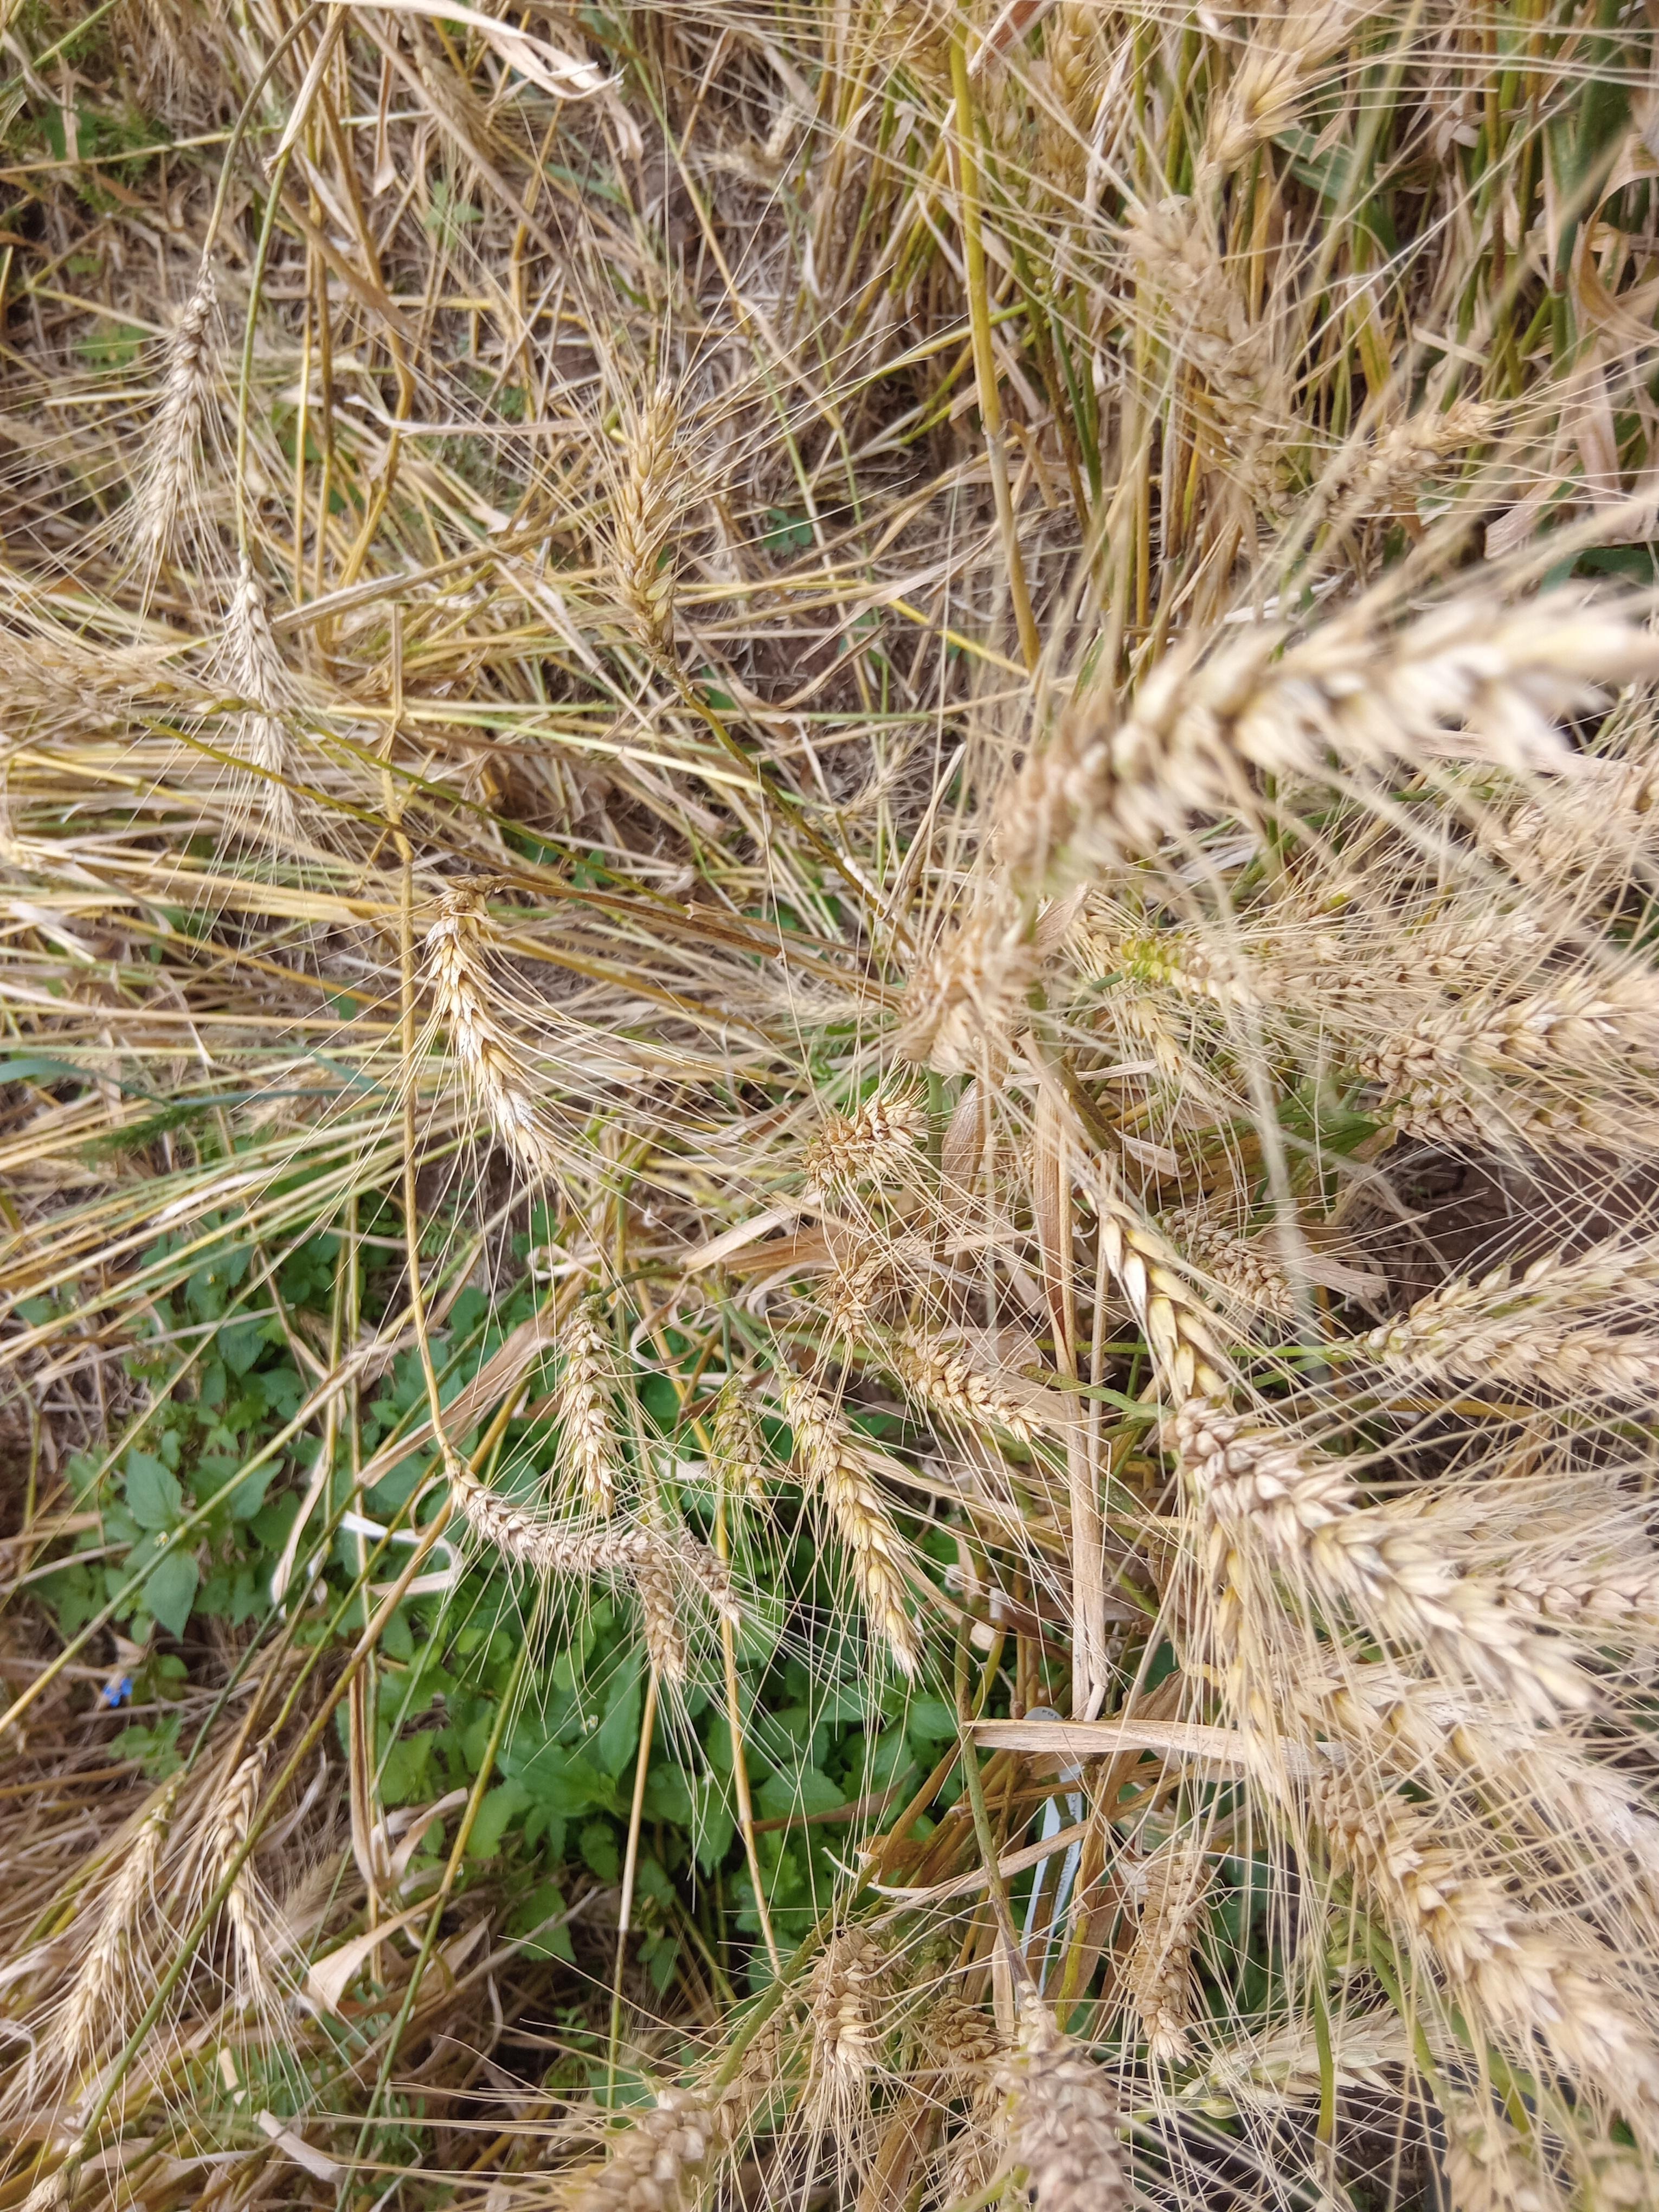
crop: wheat
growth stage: maturity
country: Kenya
